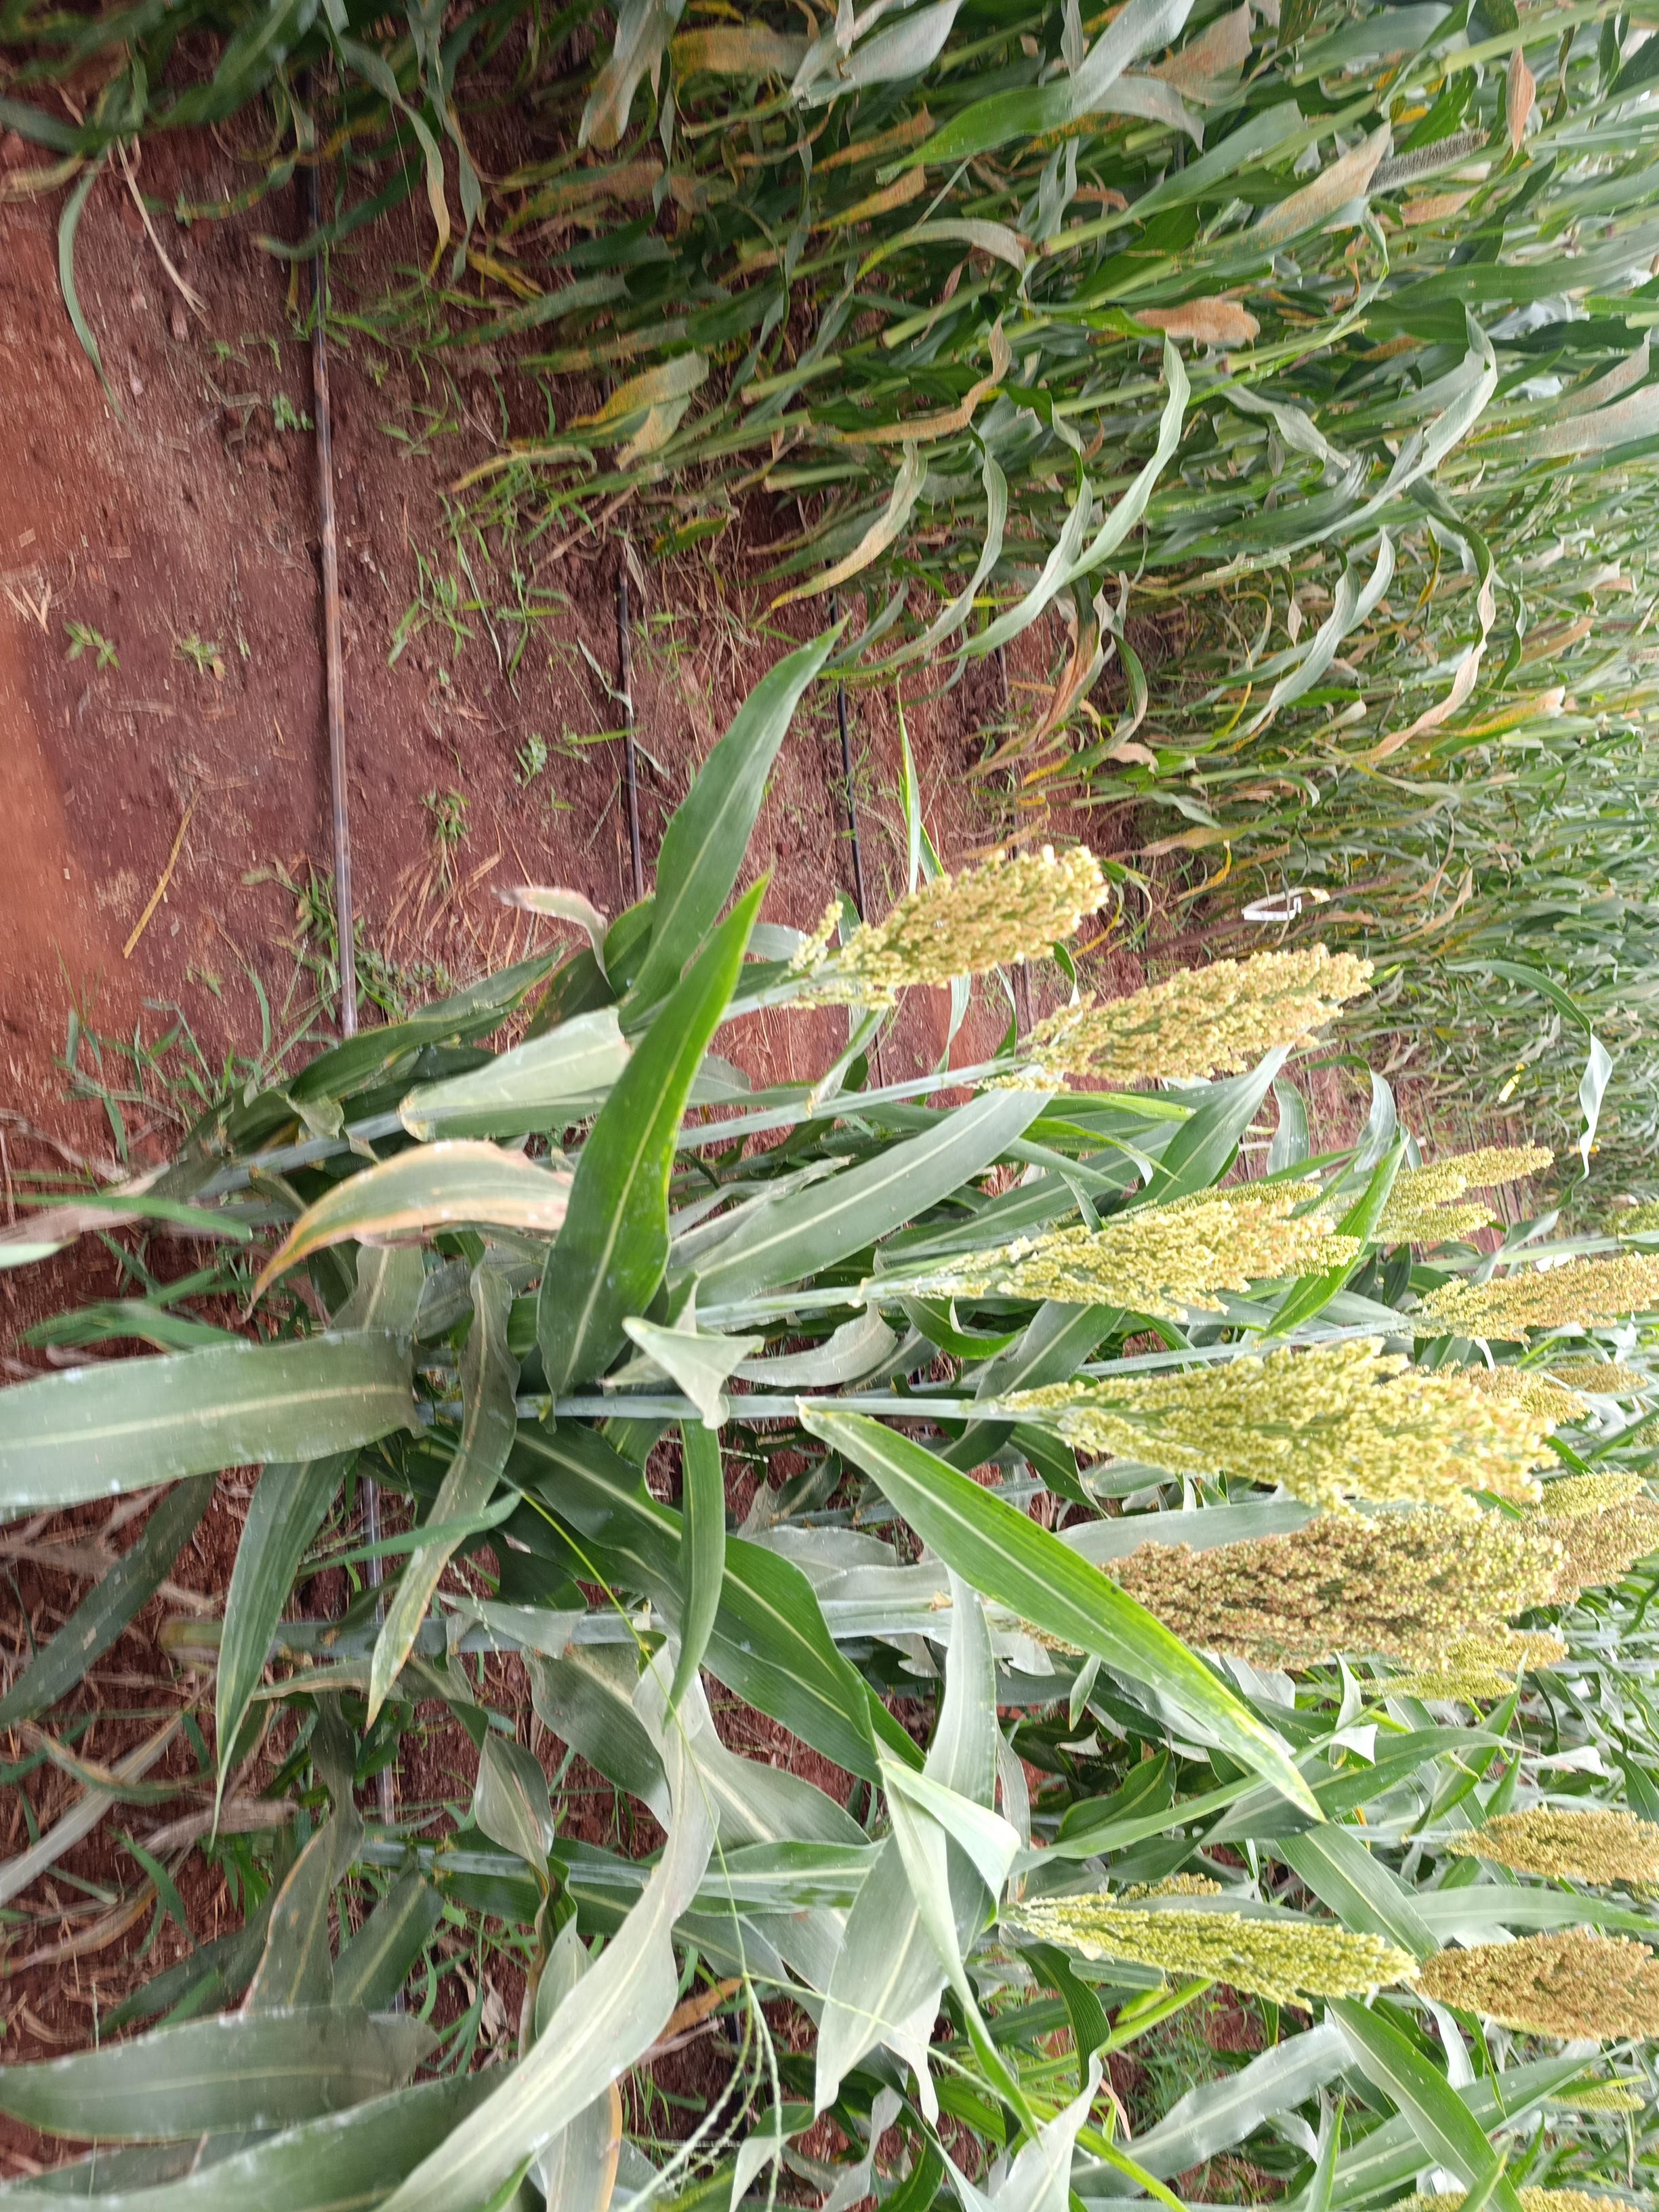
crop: sorghum
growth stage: flowering
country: Kenya
